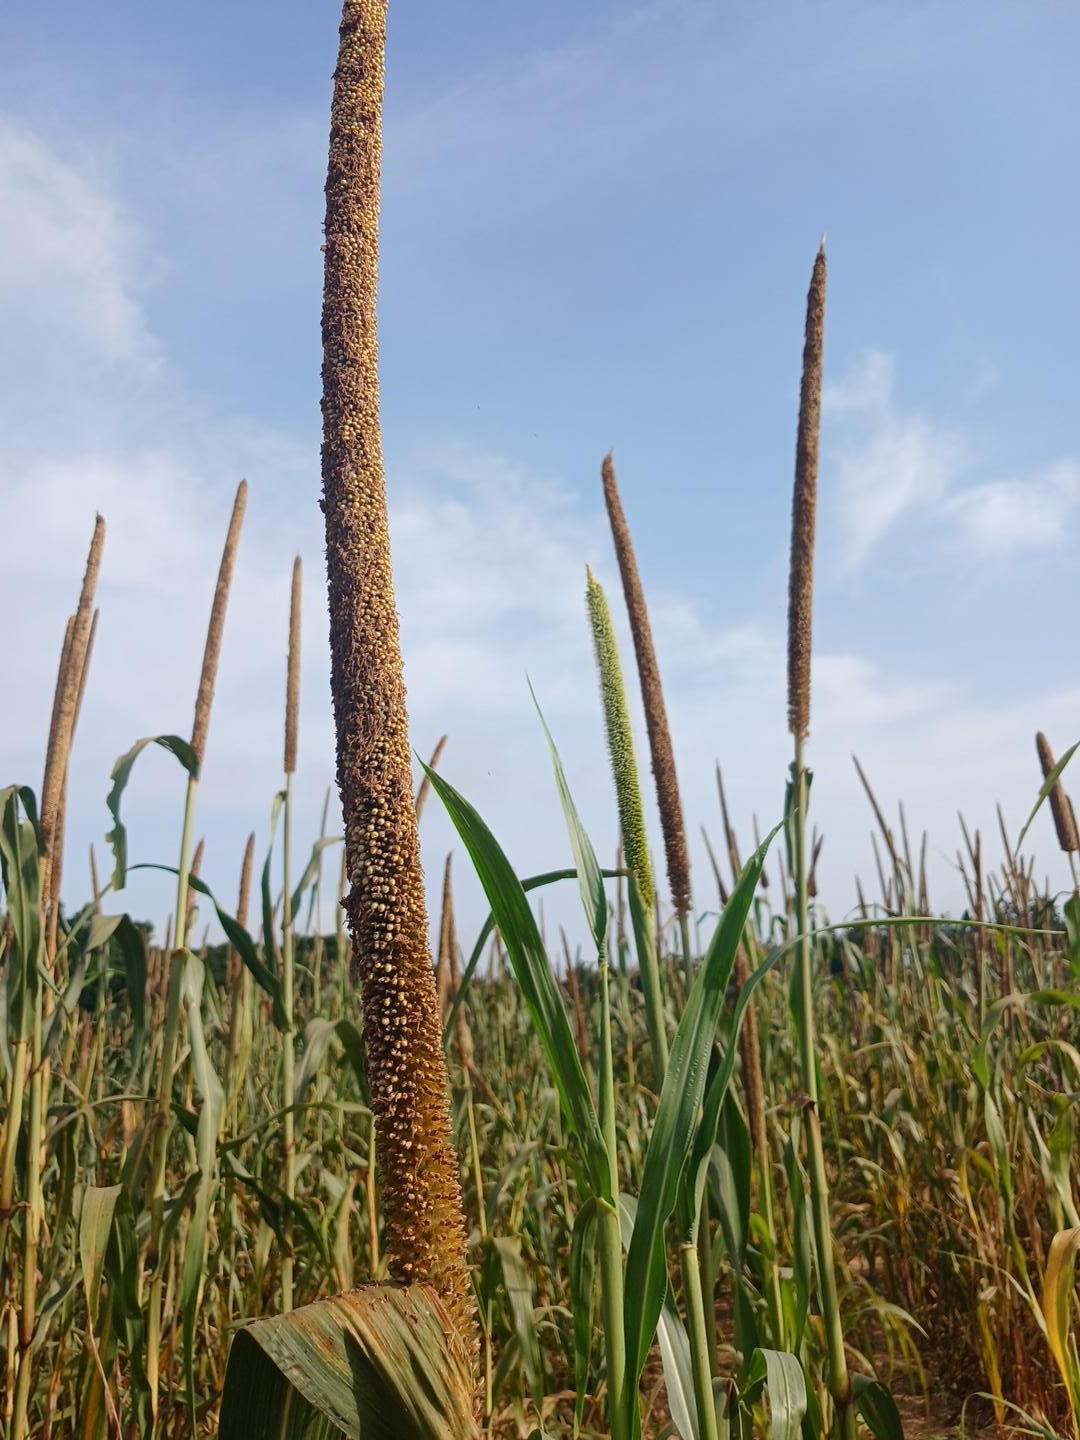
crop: pearl millet
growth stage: maturity
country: Senegal
